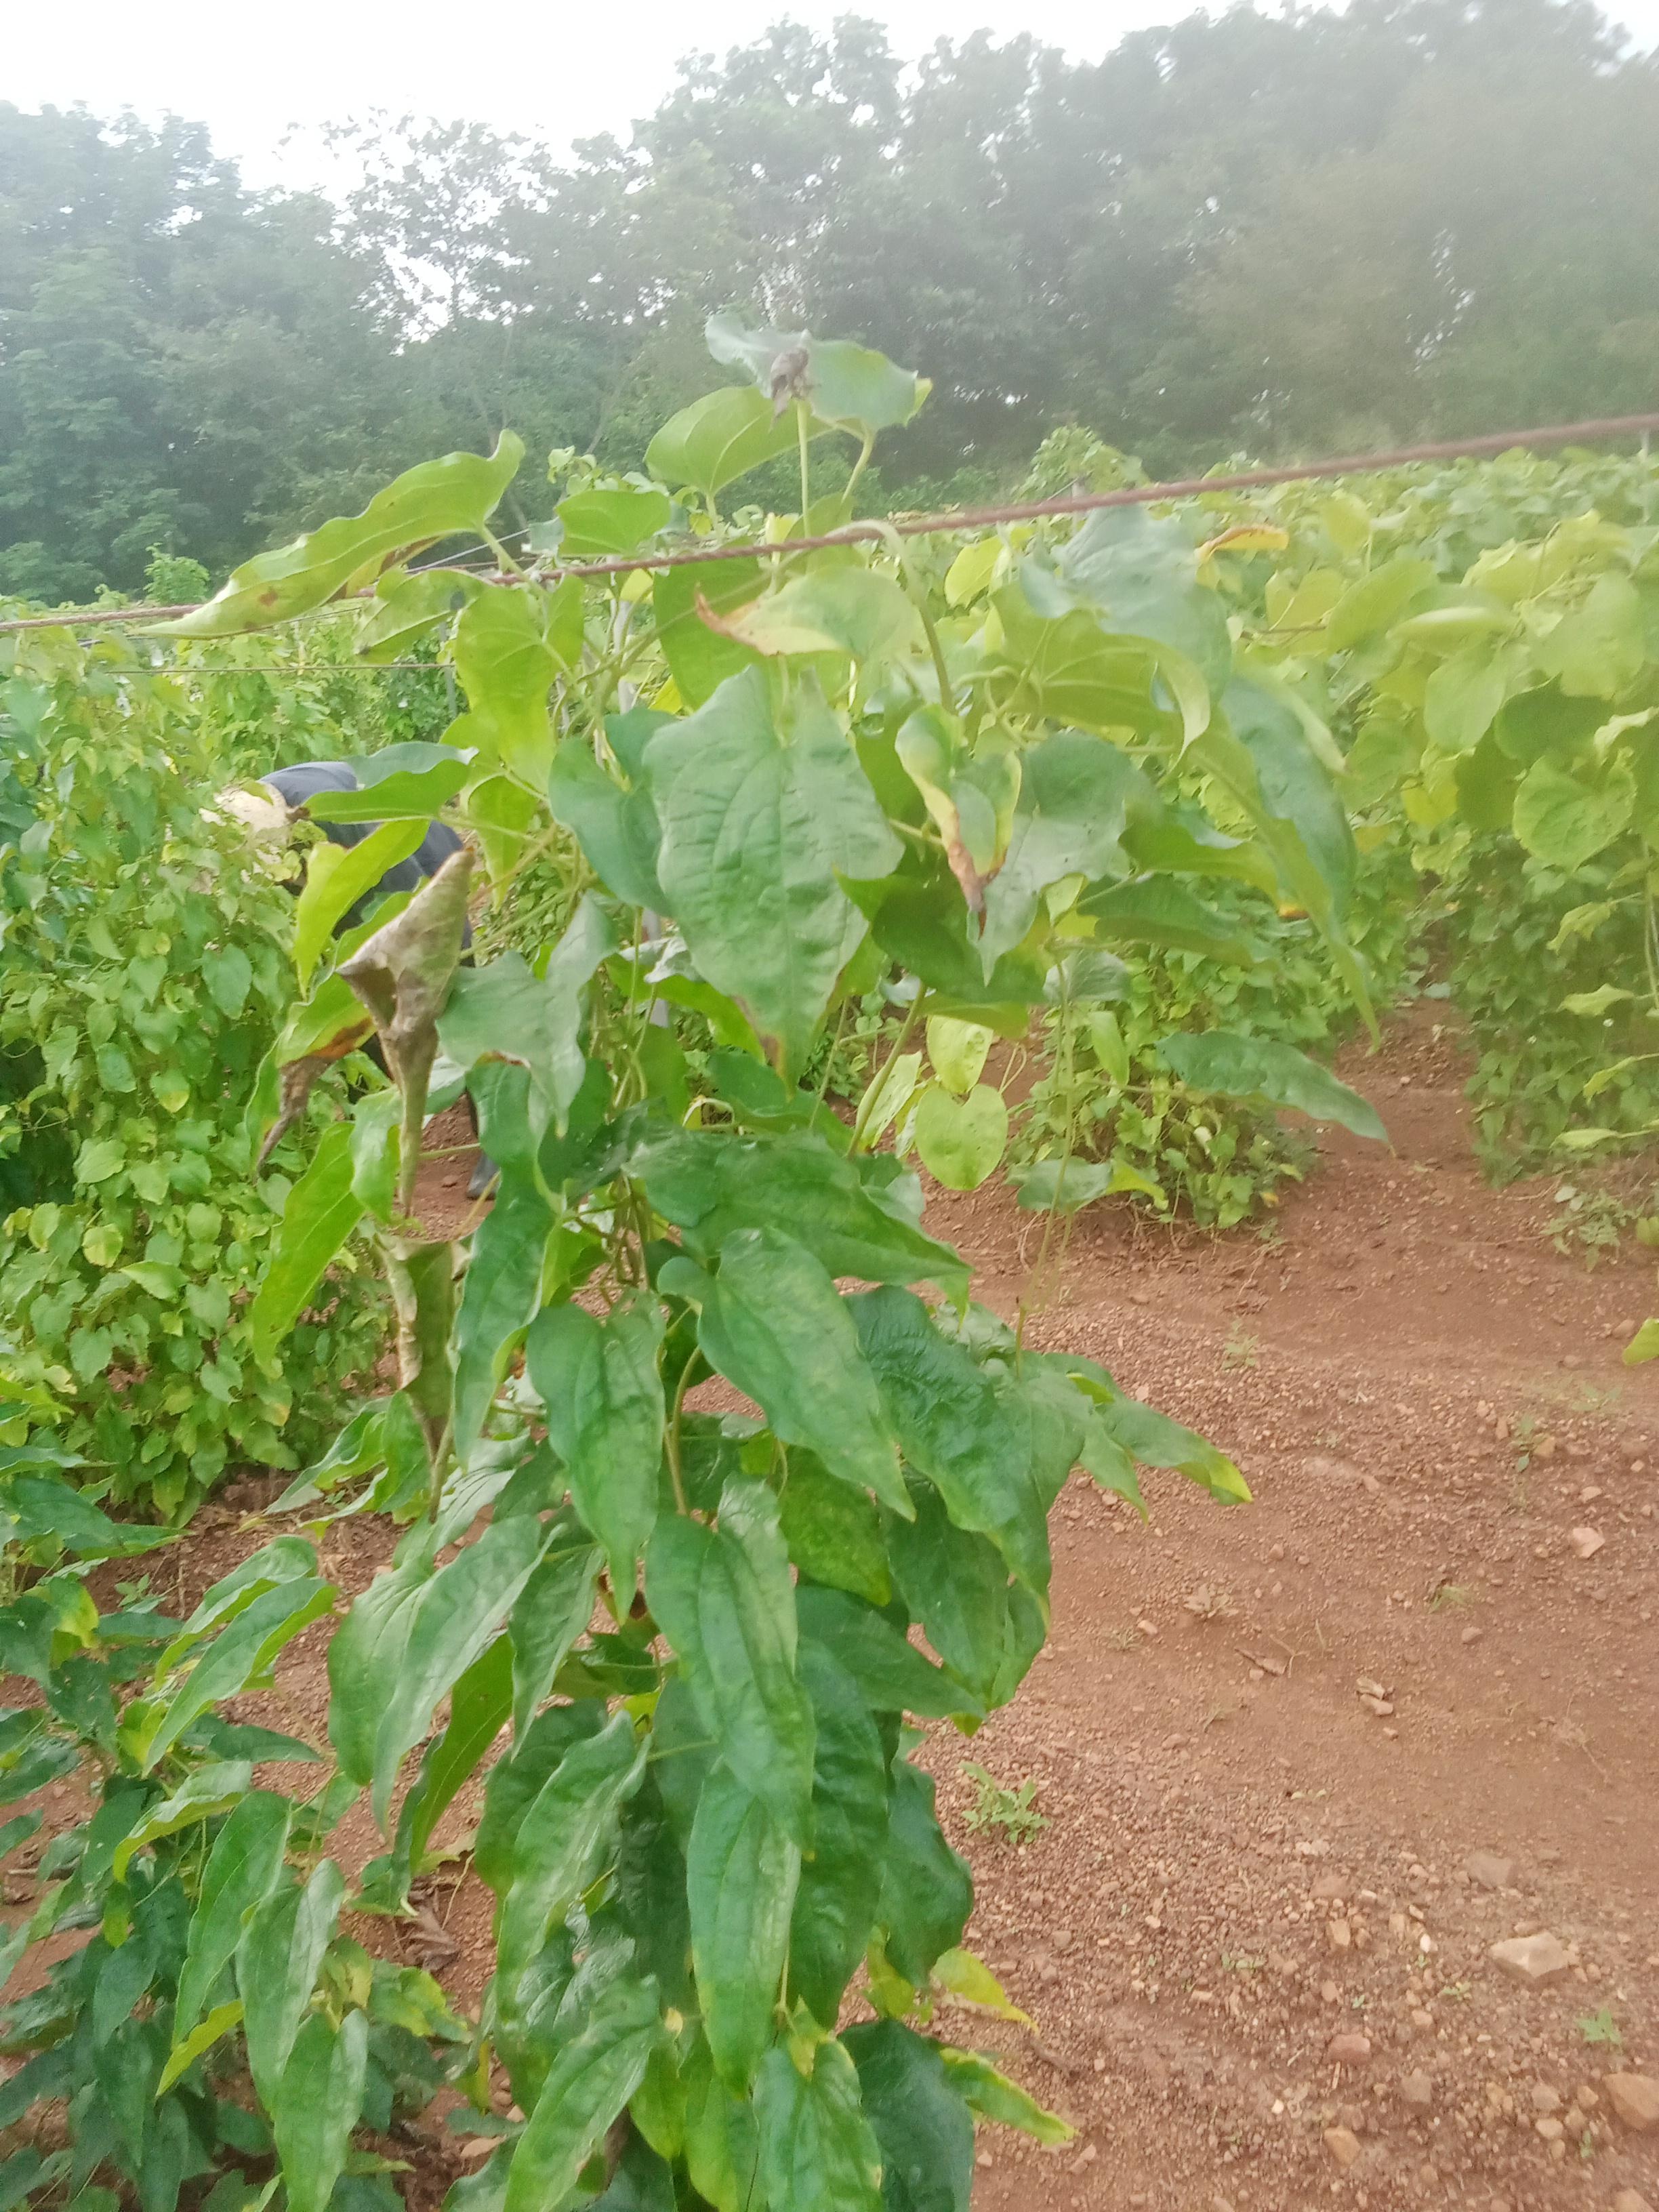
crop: yam
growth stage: vegetative
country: Nigeria
